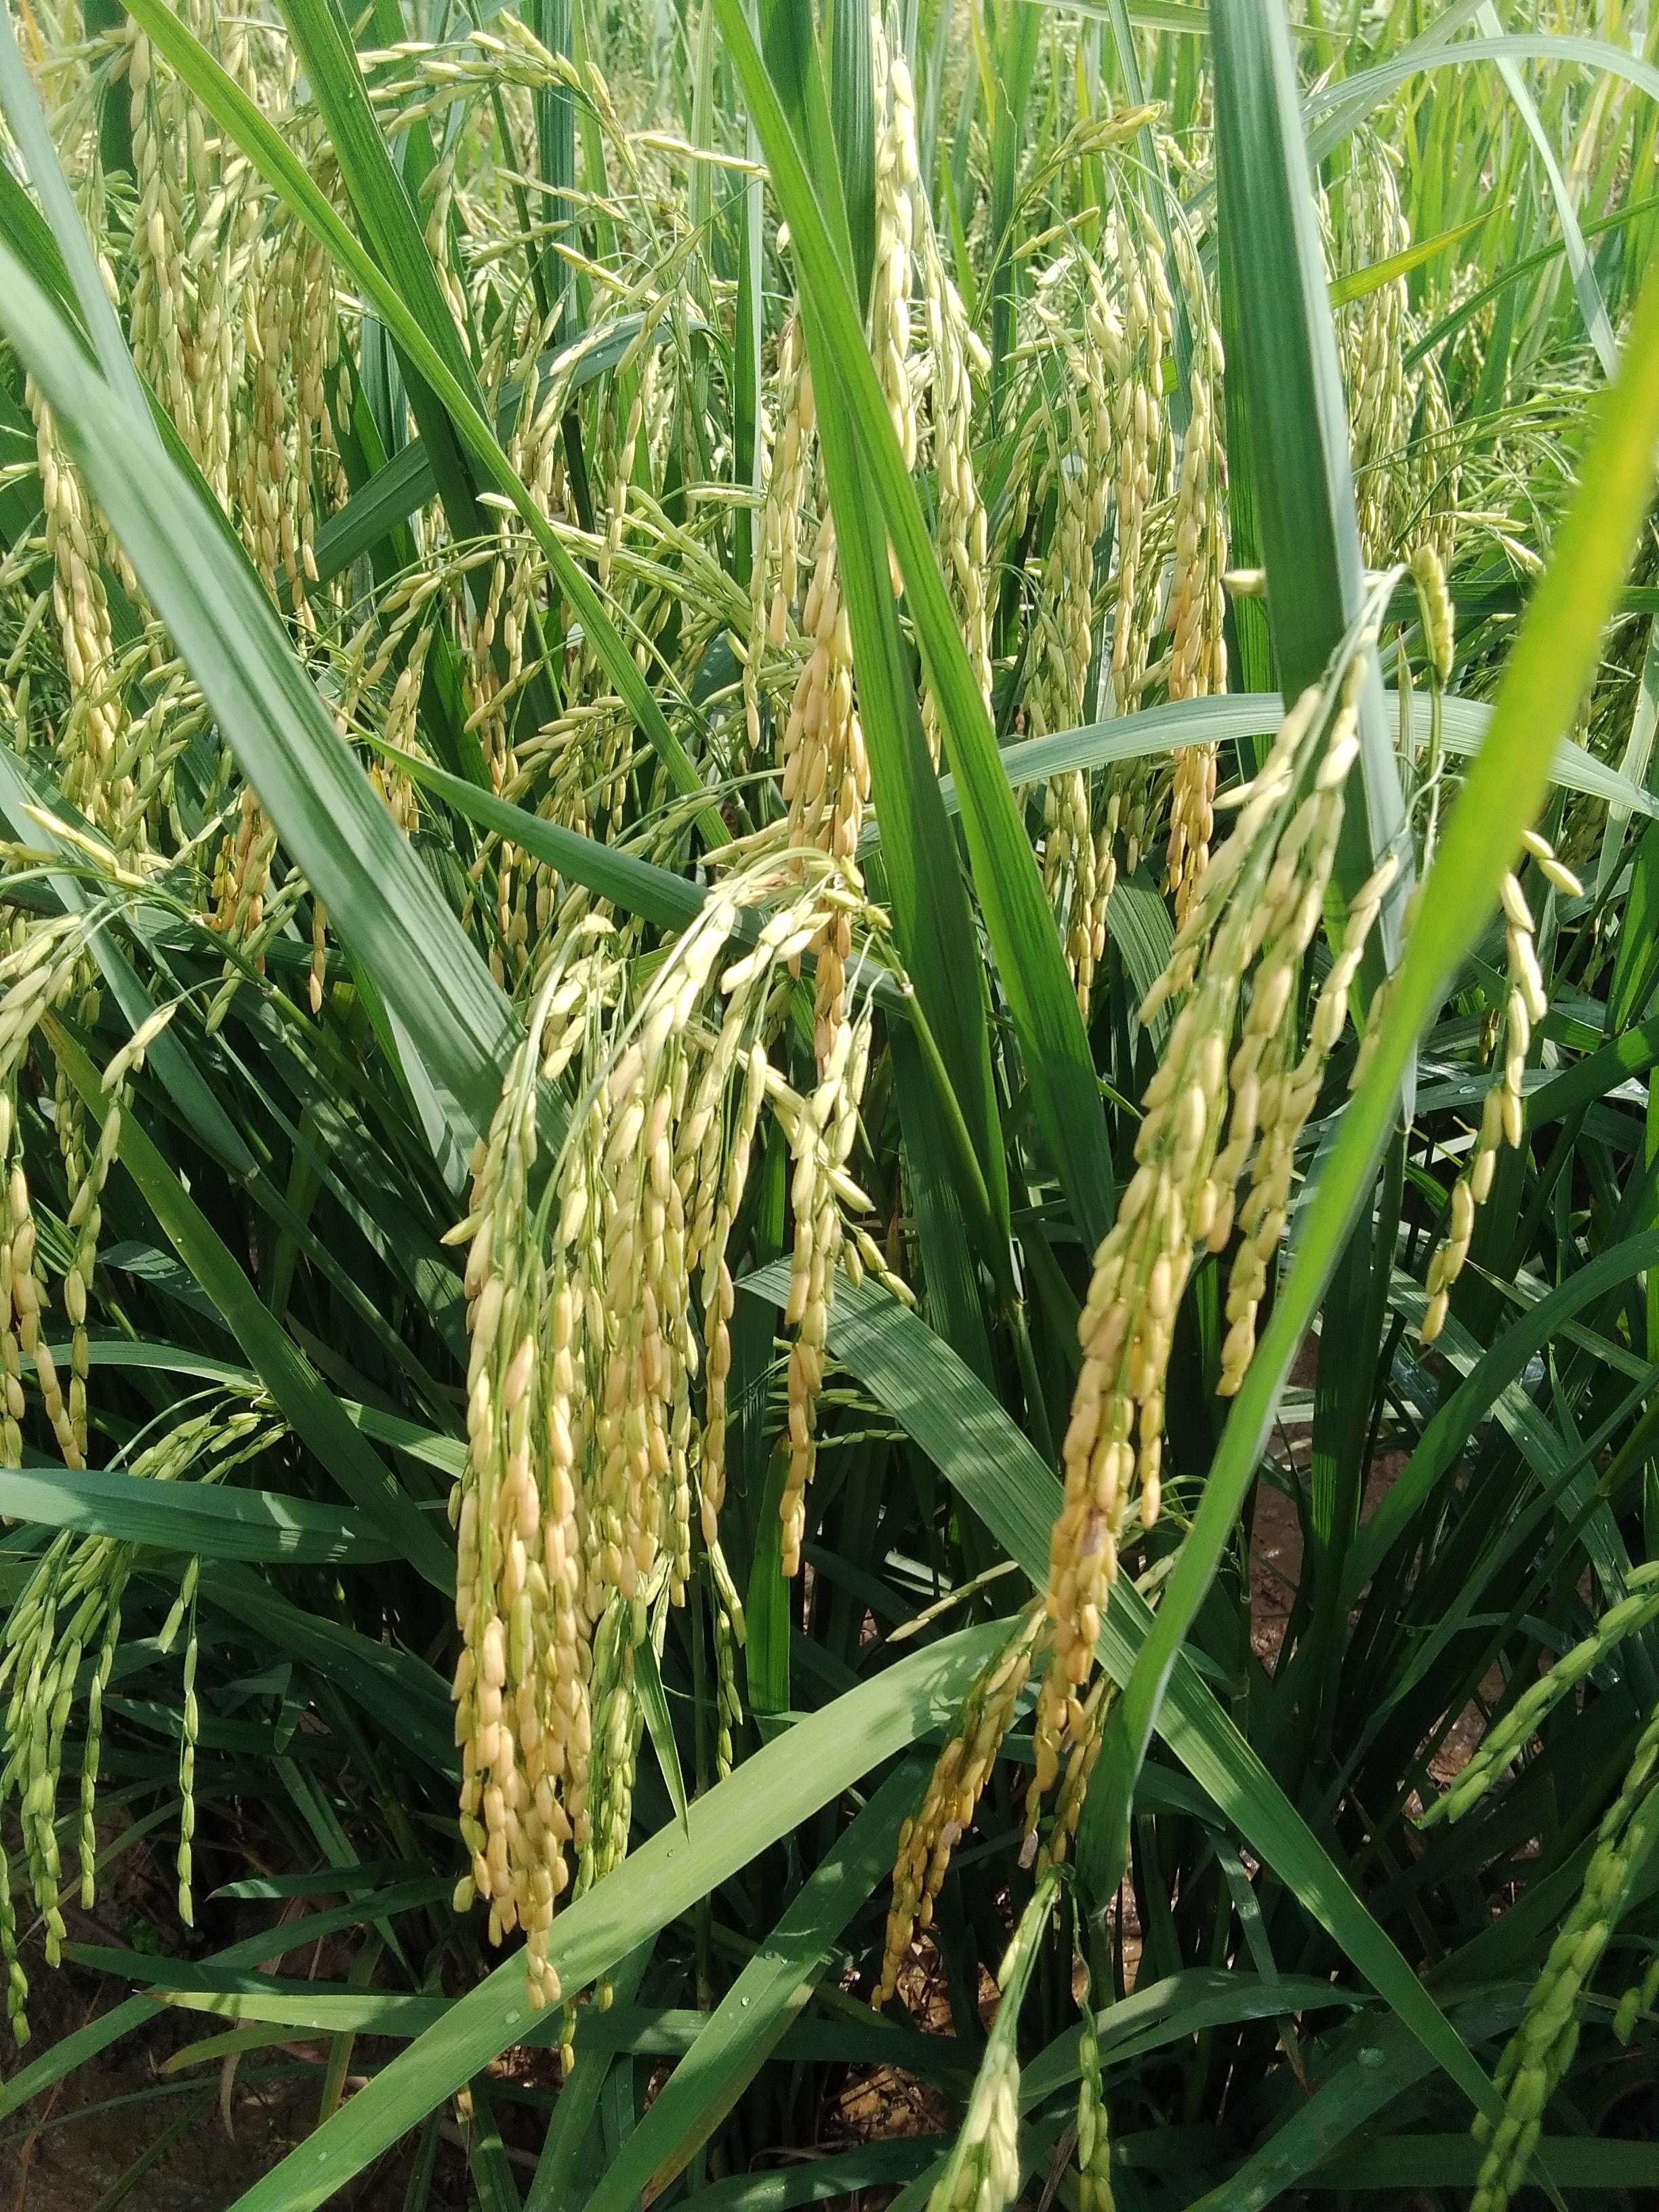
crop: rice
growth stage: ripening
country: Nigeria
